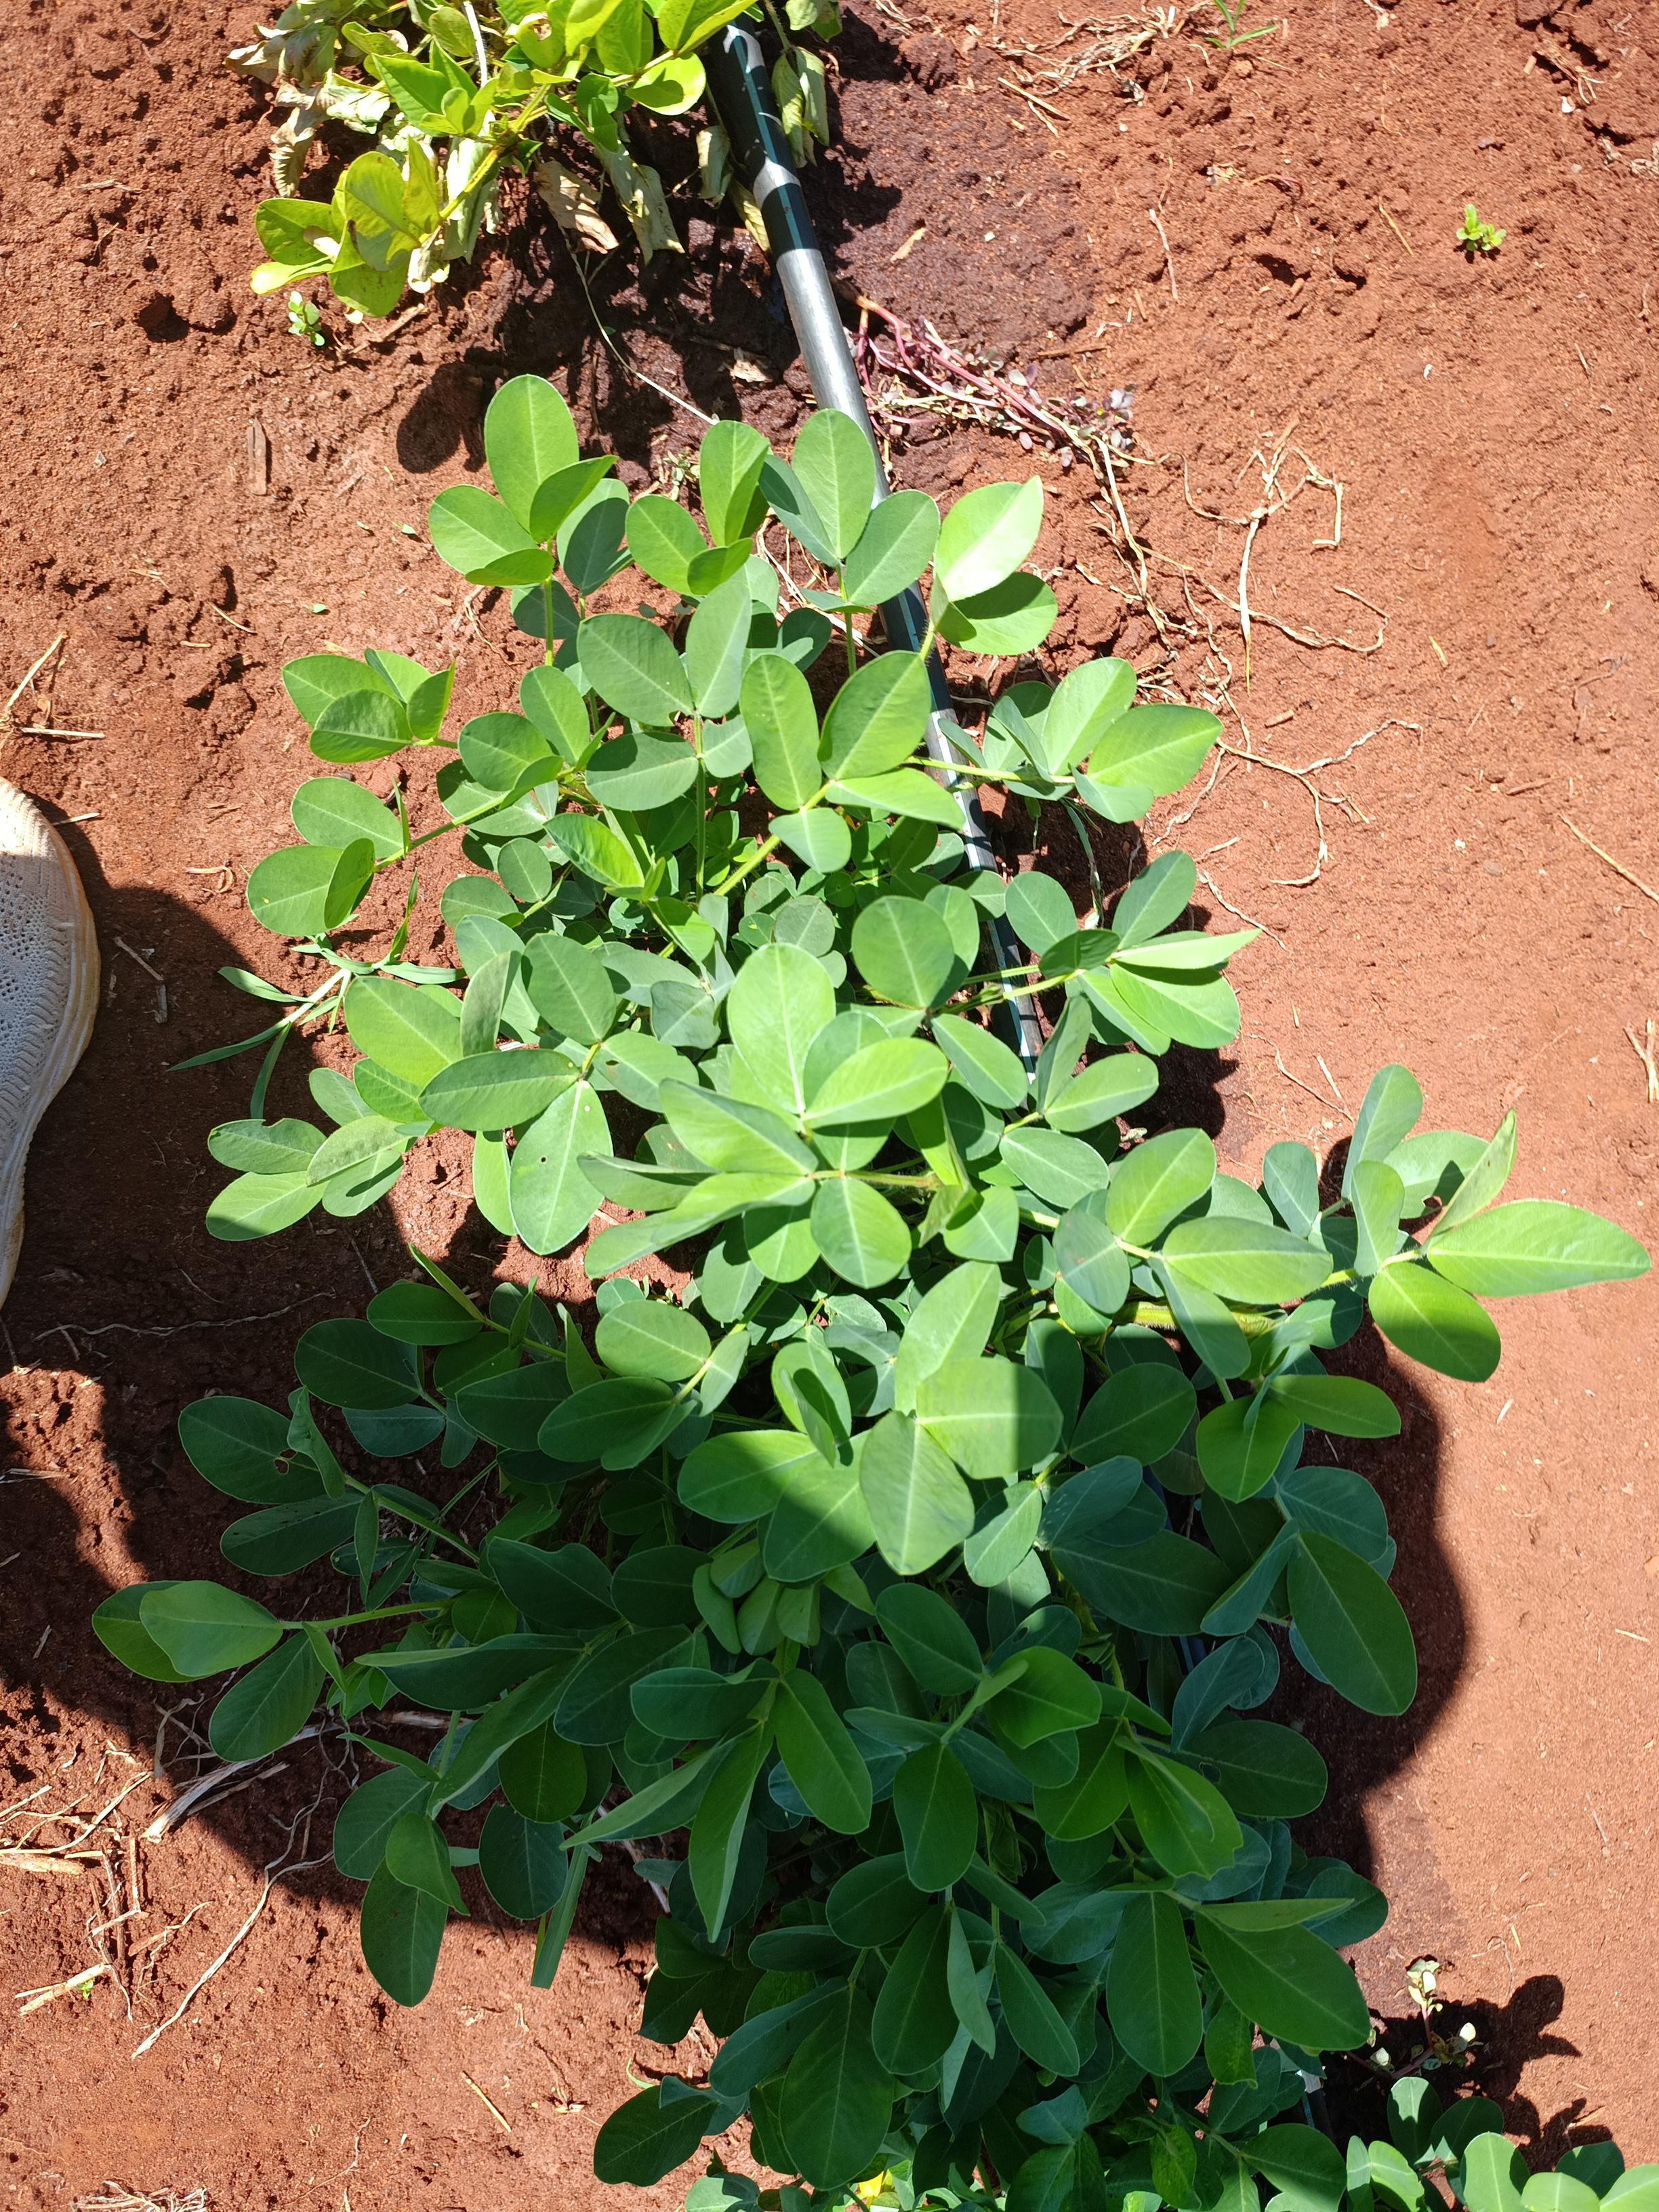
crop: groundnut
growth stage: flowering
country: Kenya
